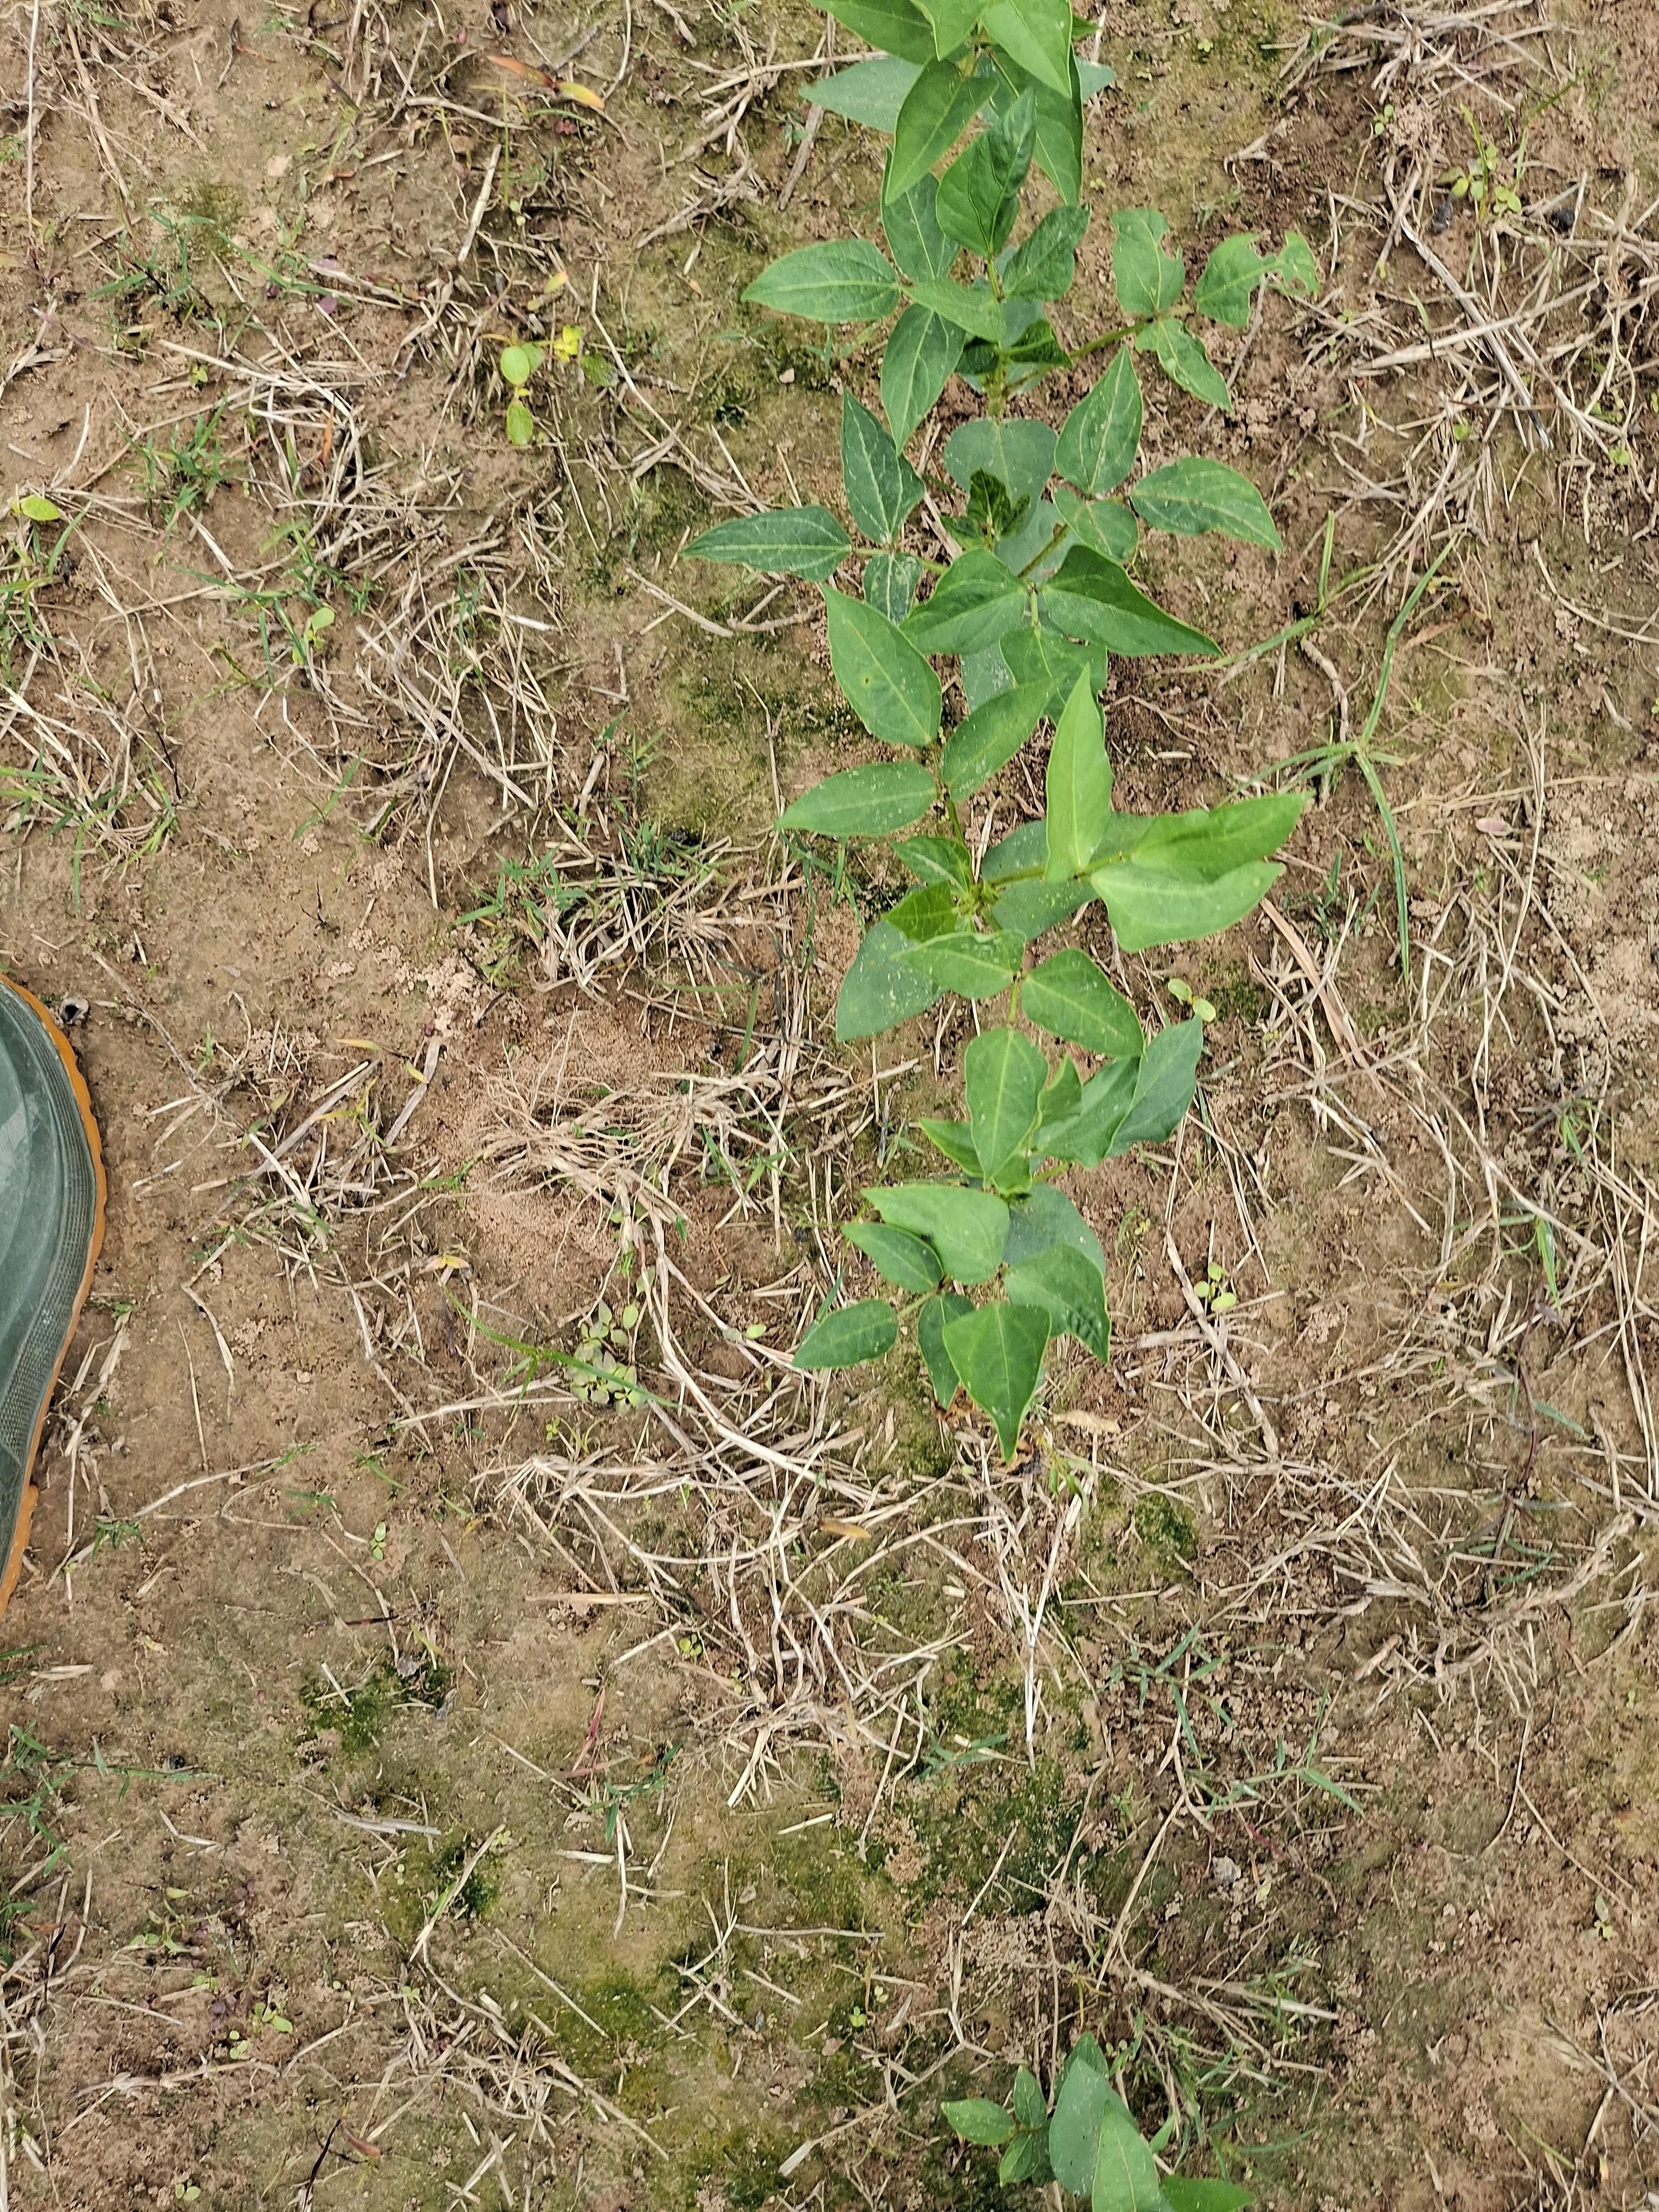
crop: cowpea
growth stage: emergence
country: Nigeria
